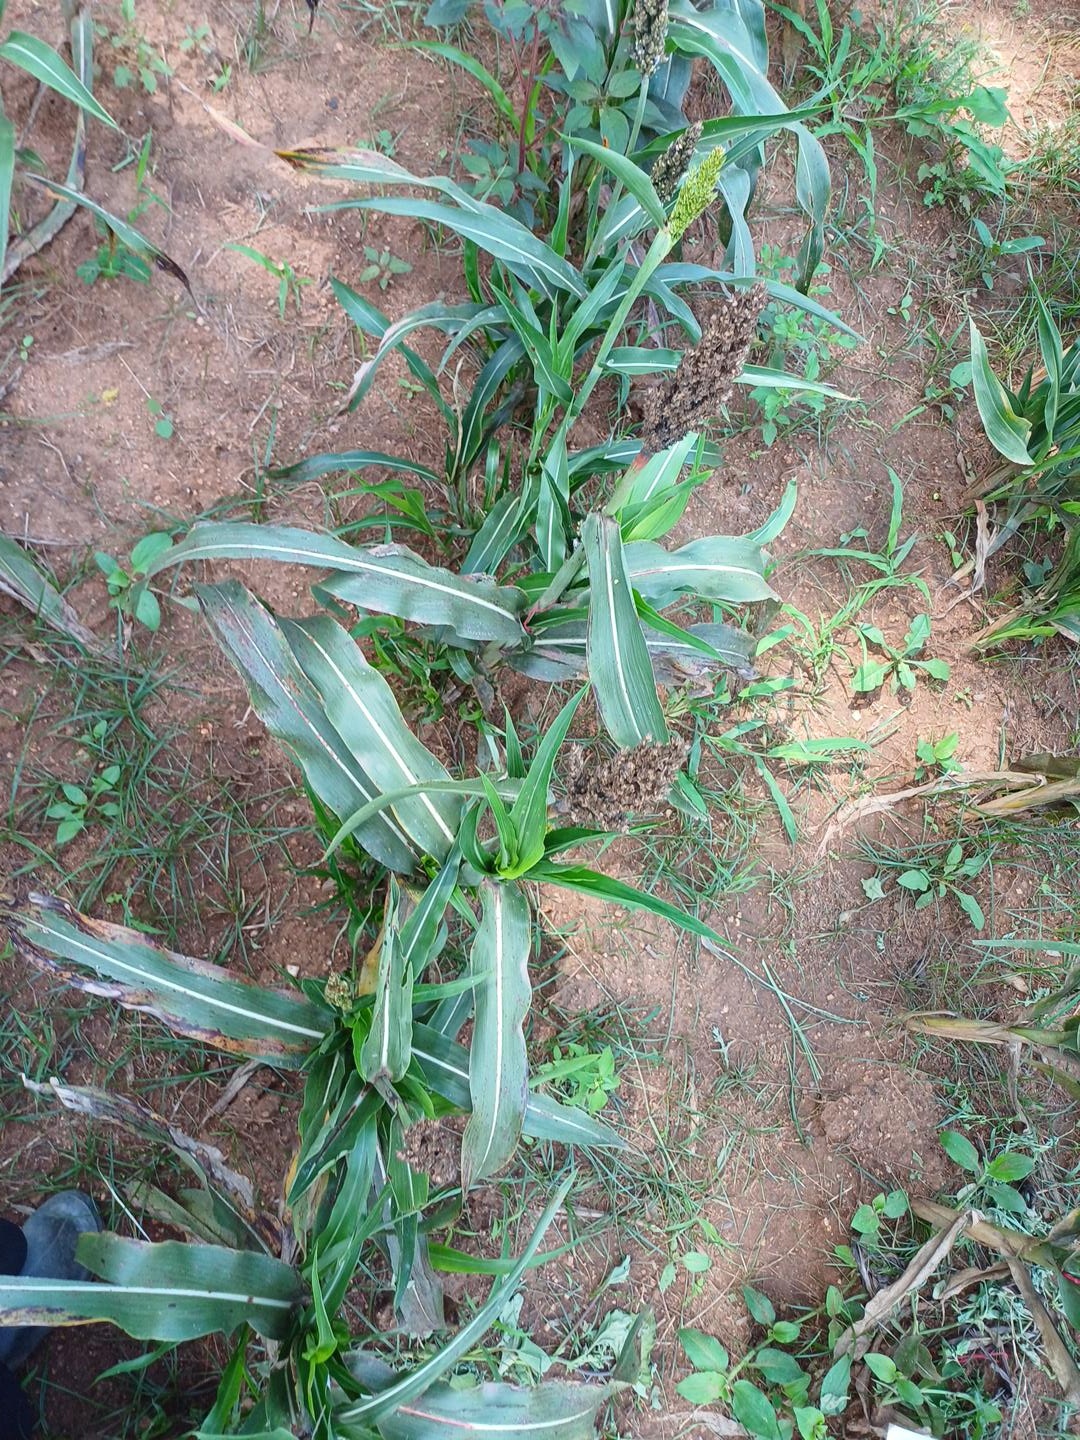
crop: sorghum
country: Kenya
